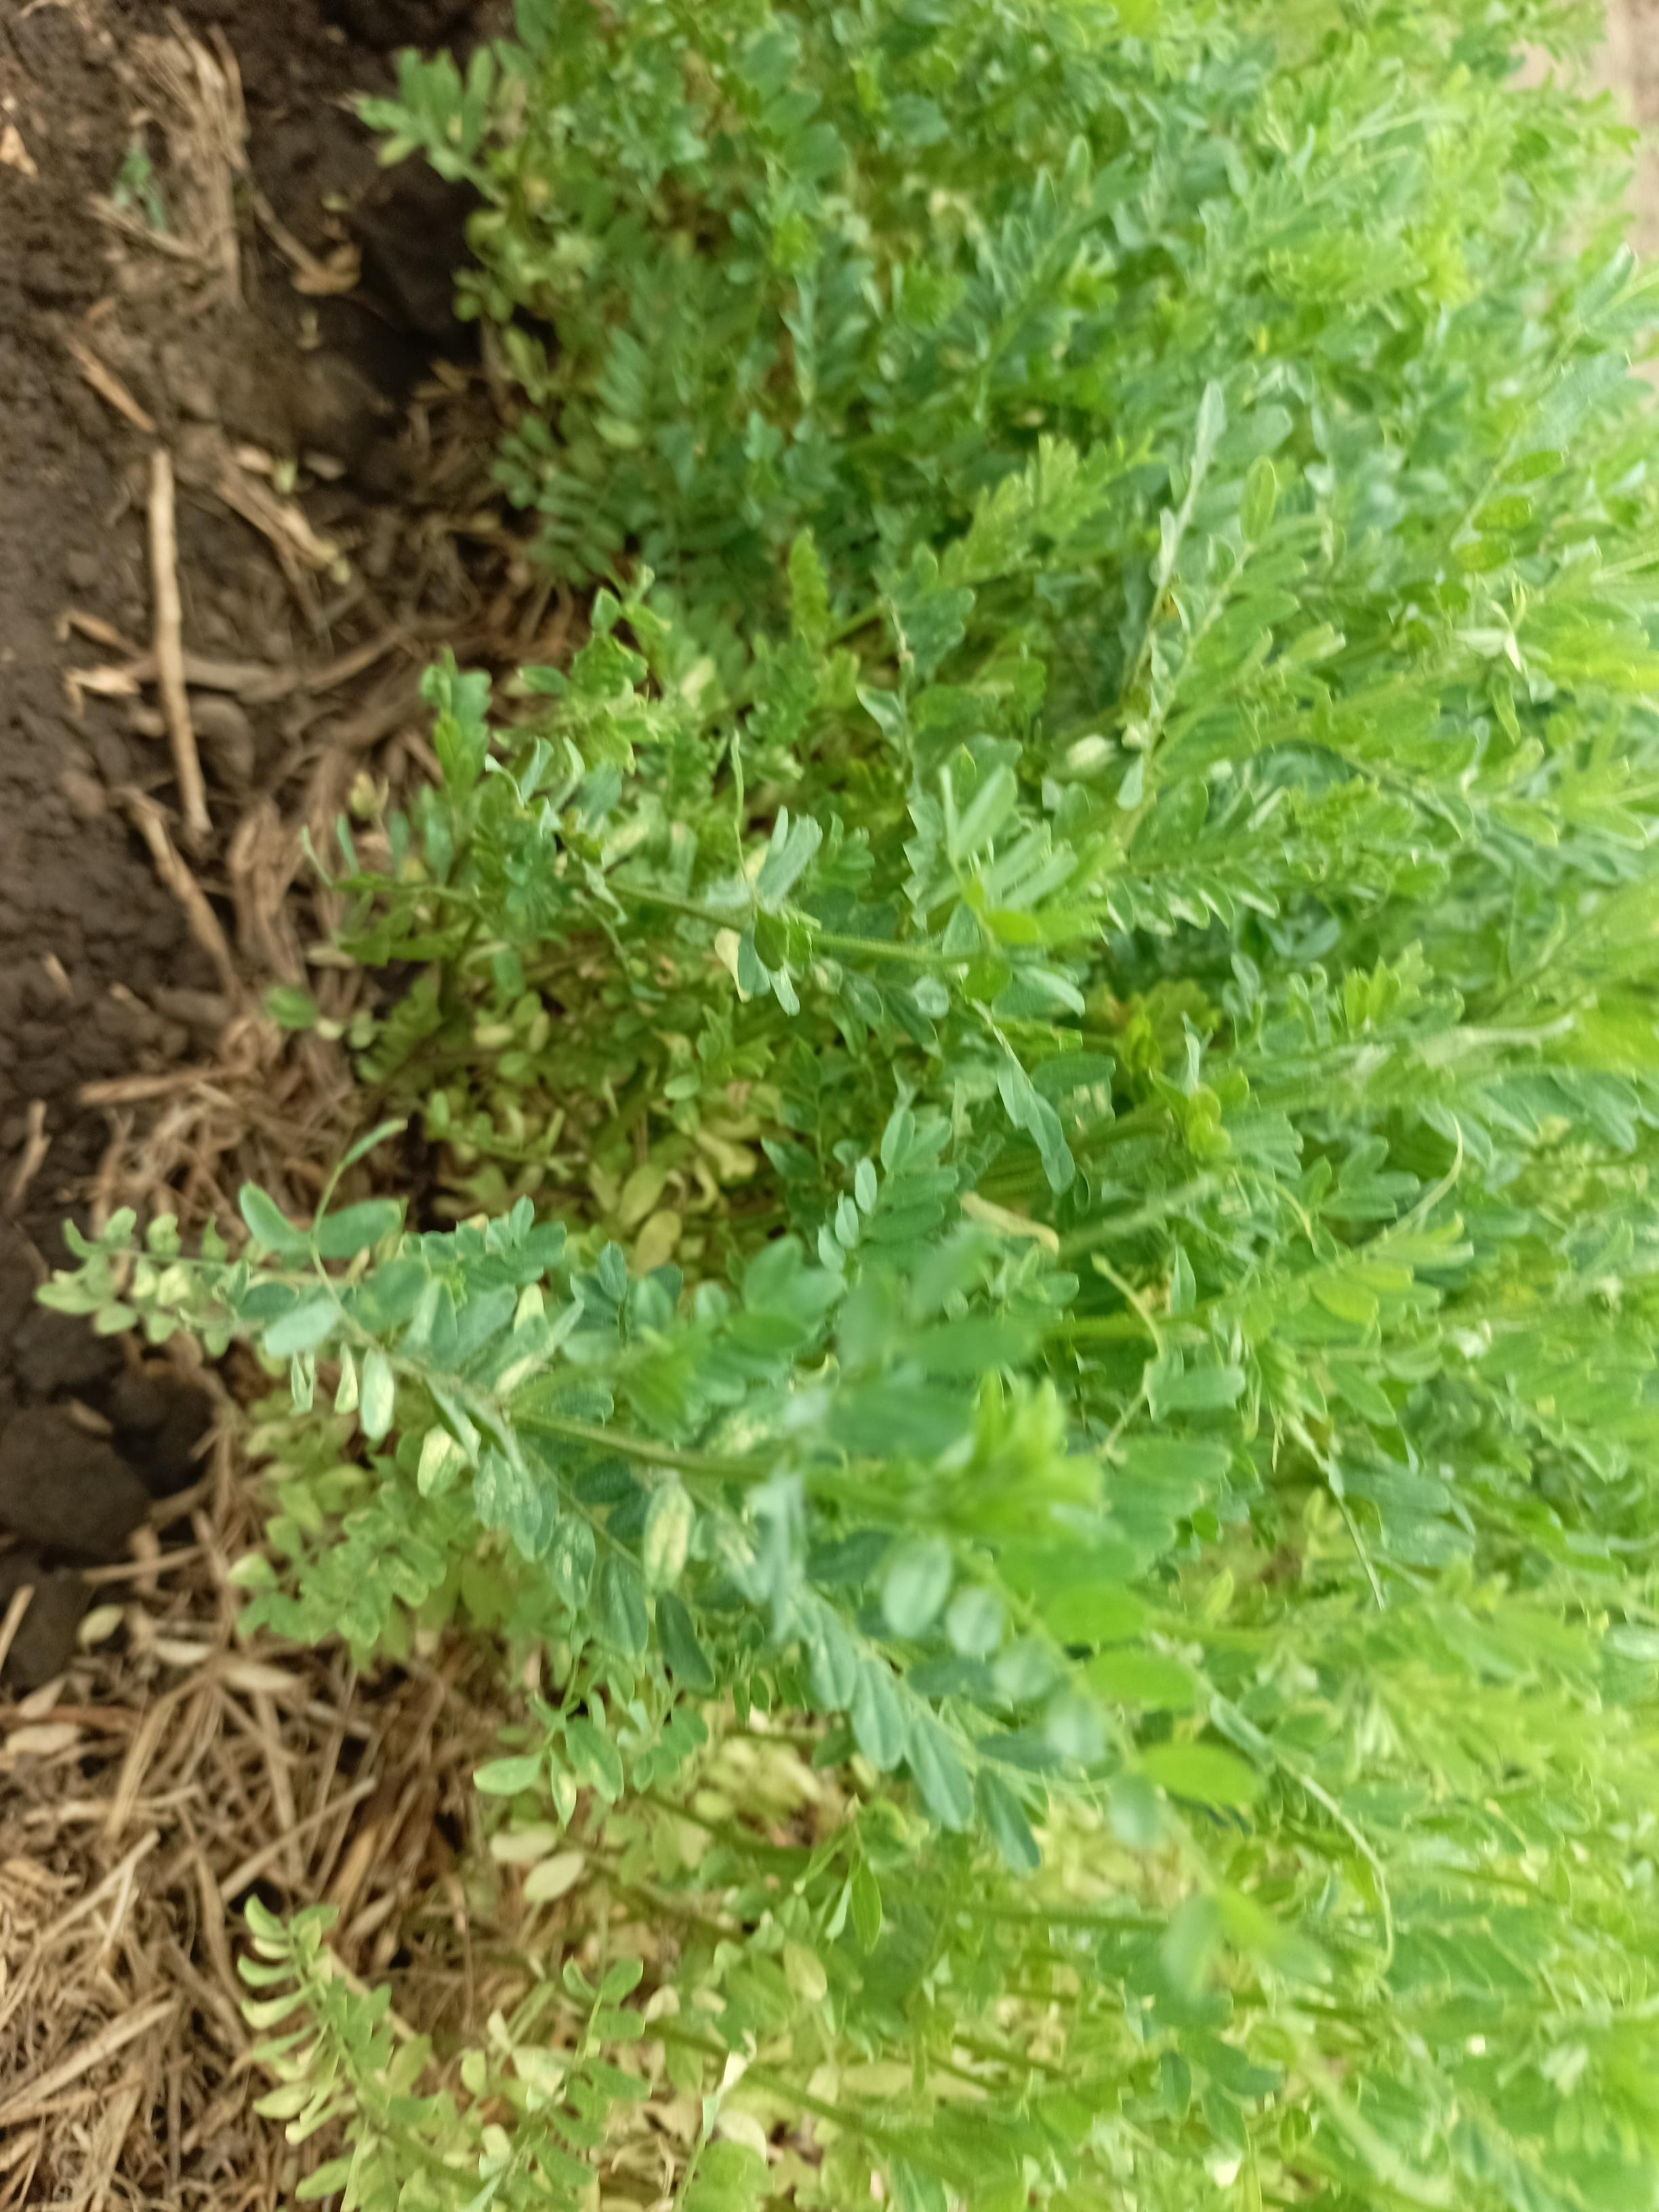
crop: lentil
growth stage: vegetative
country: Tanzania
